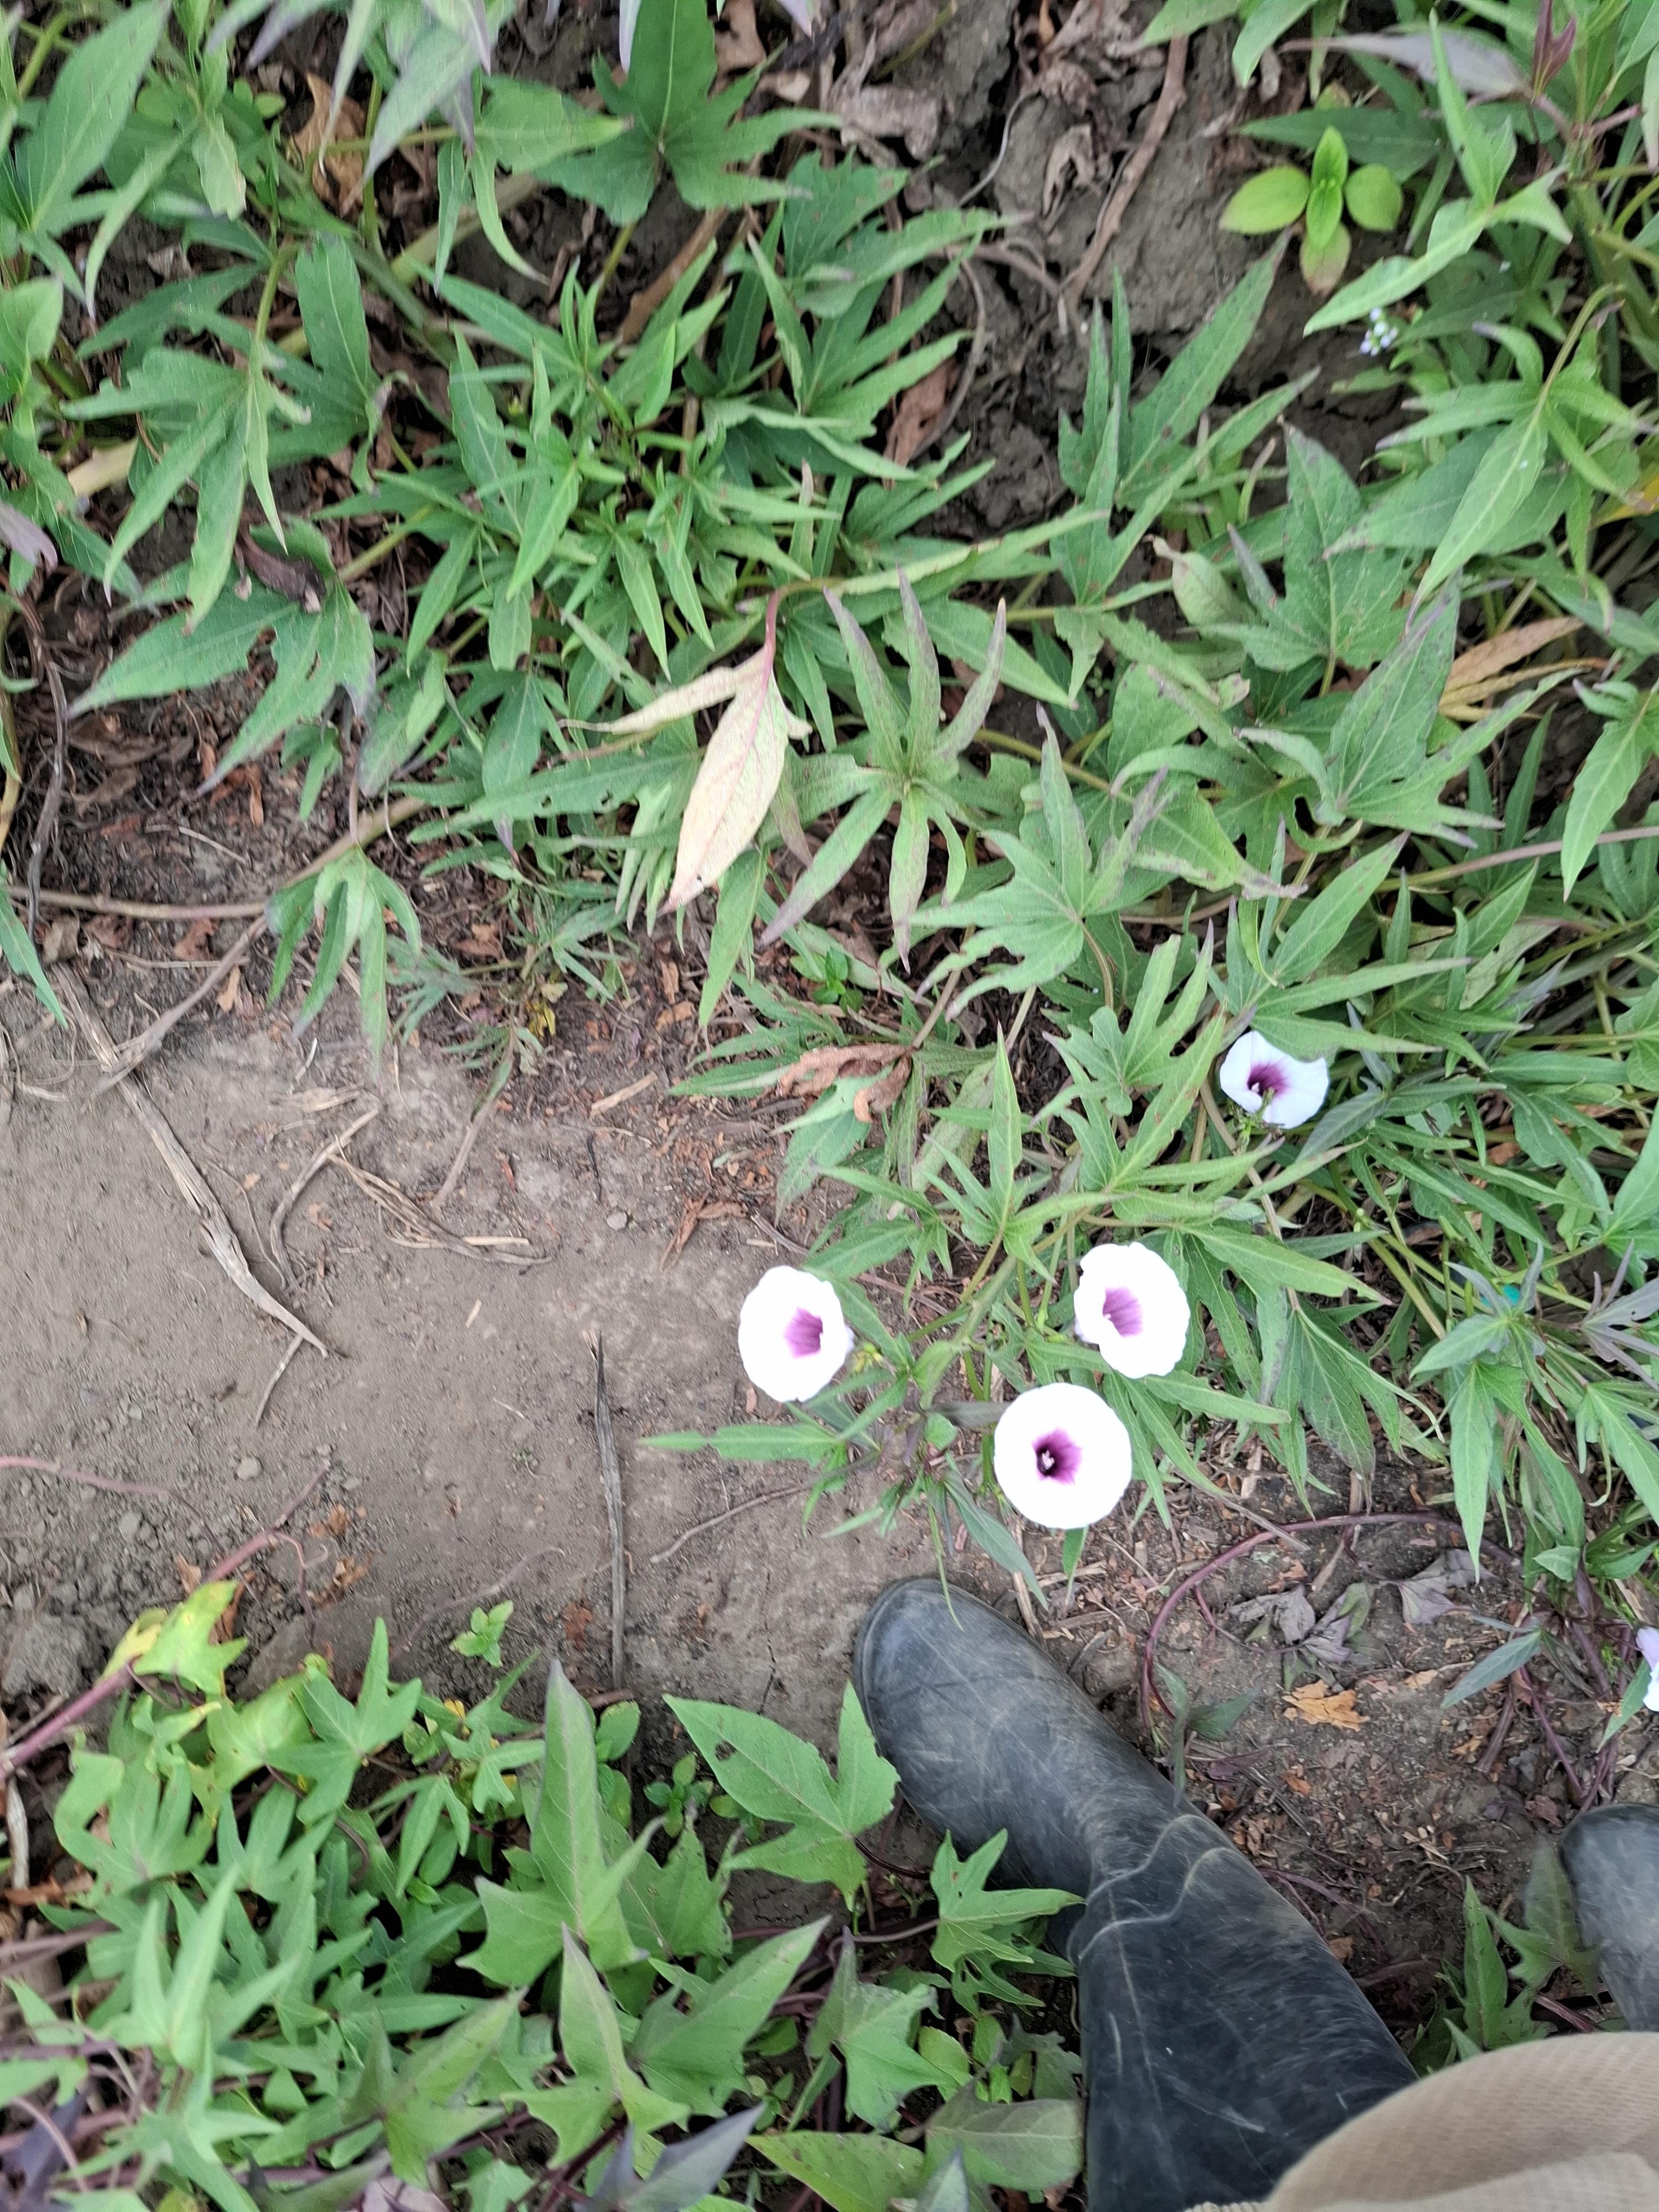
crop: sweet potato
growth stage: flowering
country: Tanzania
